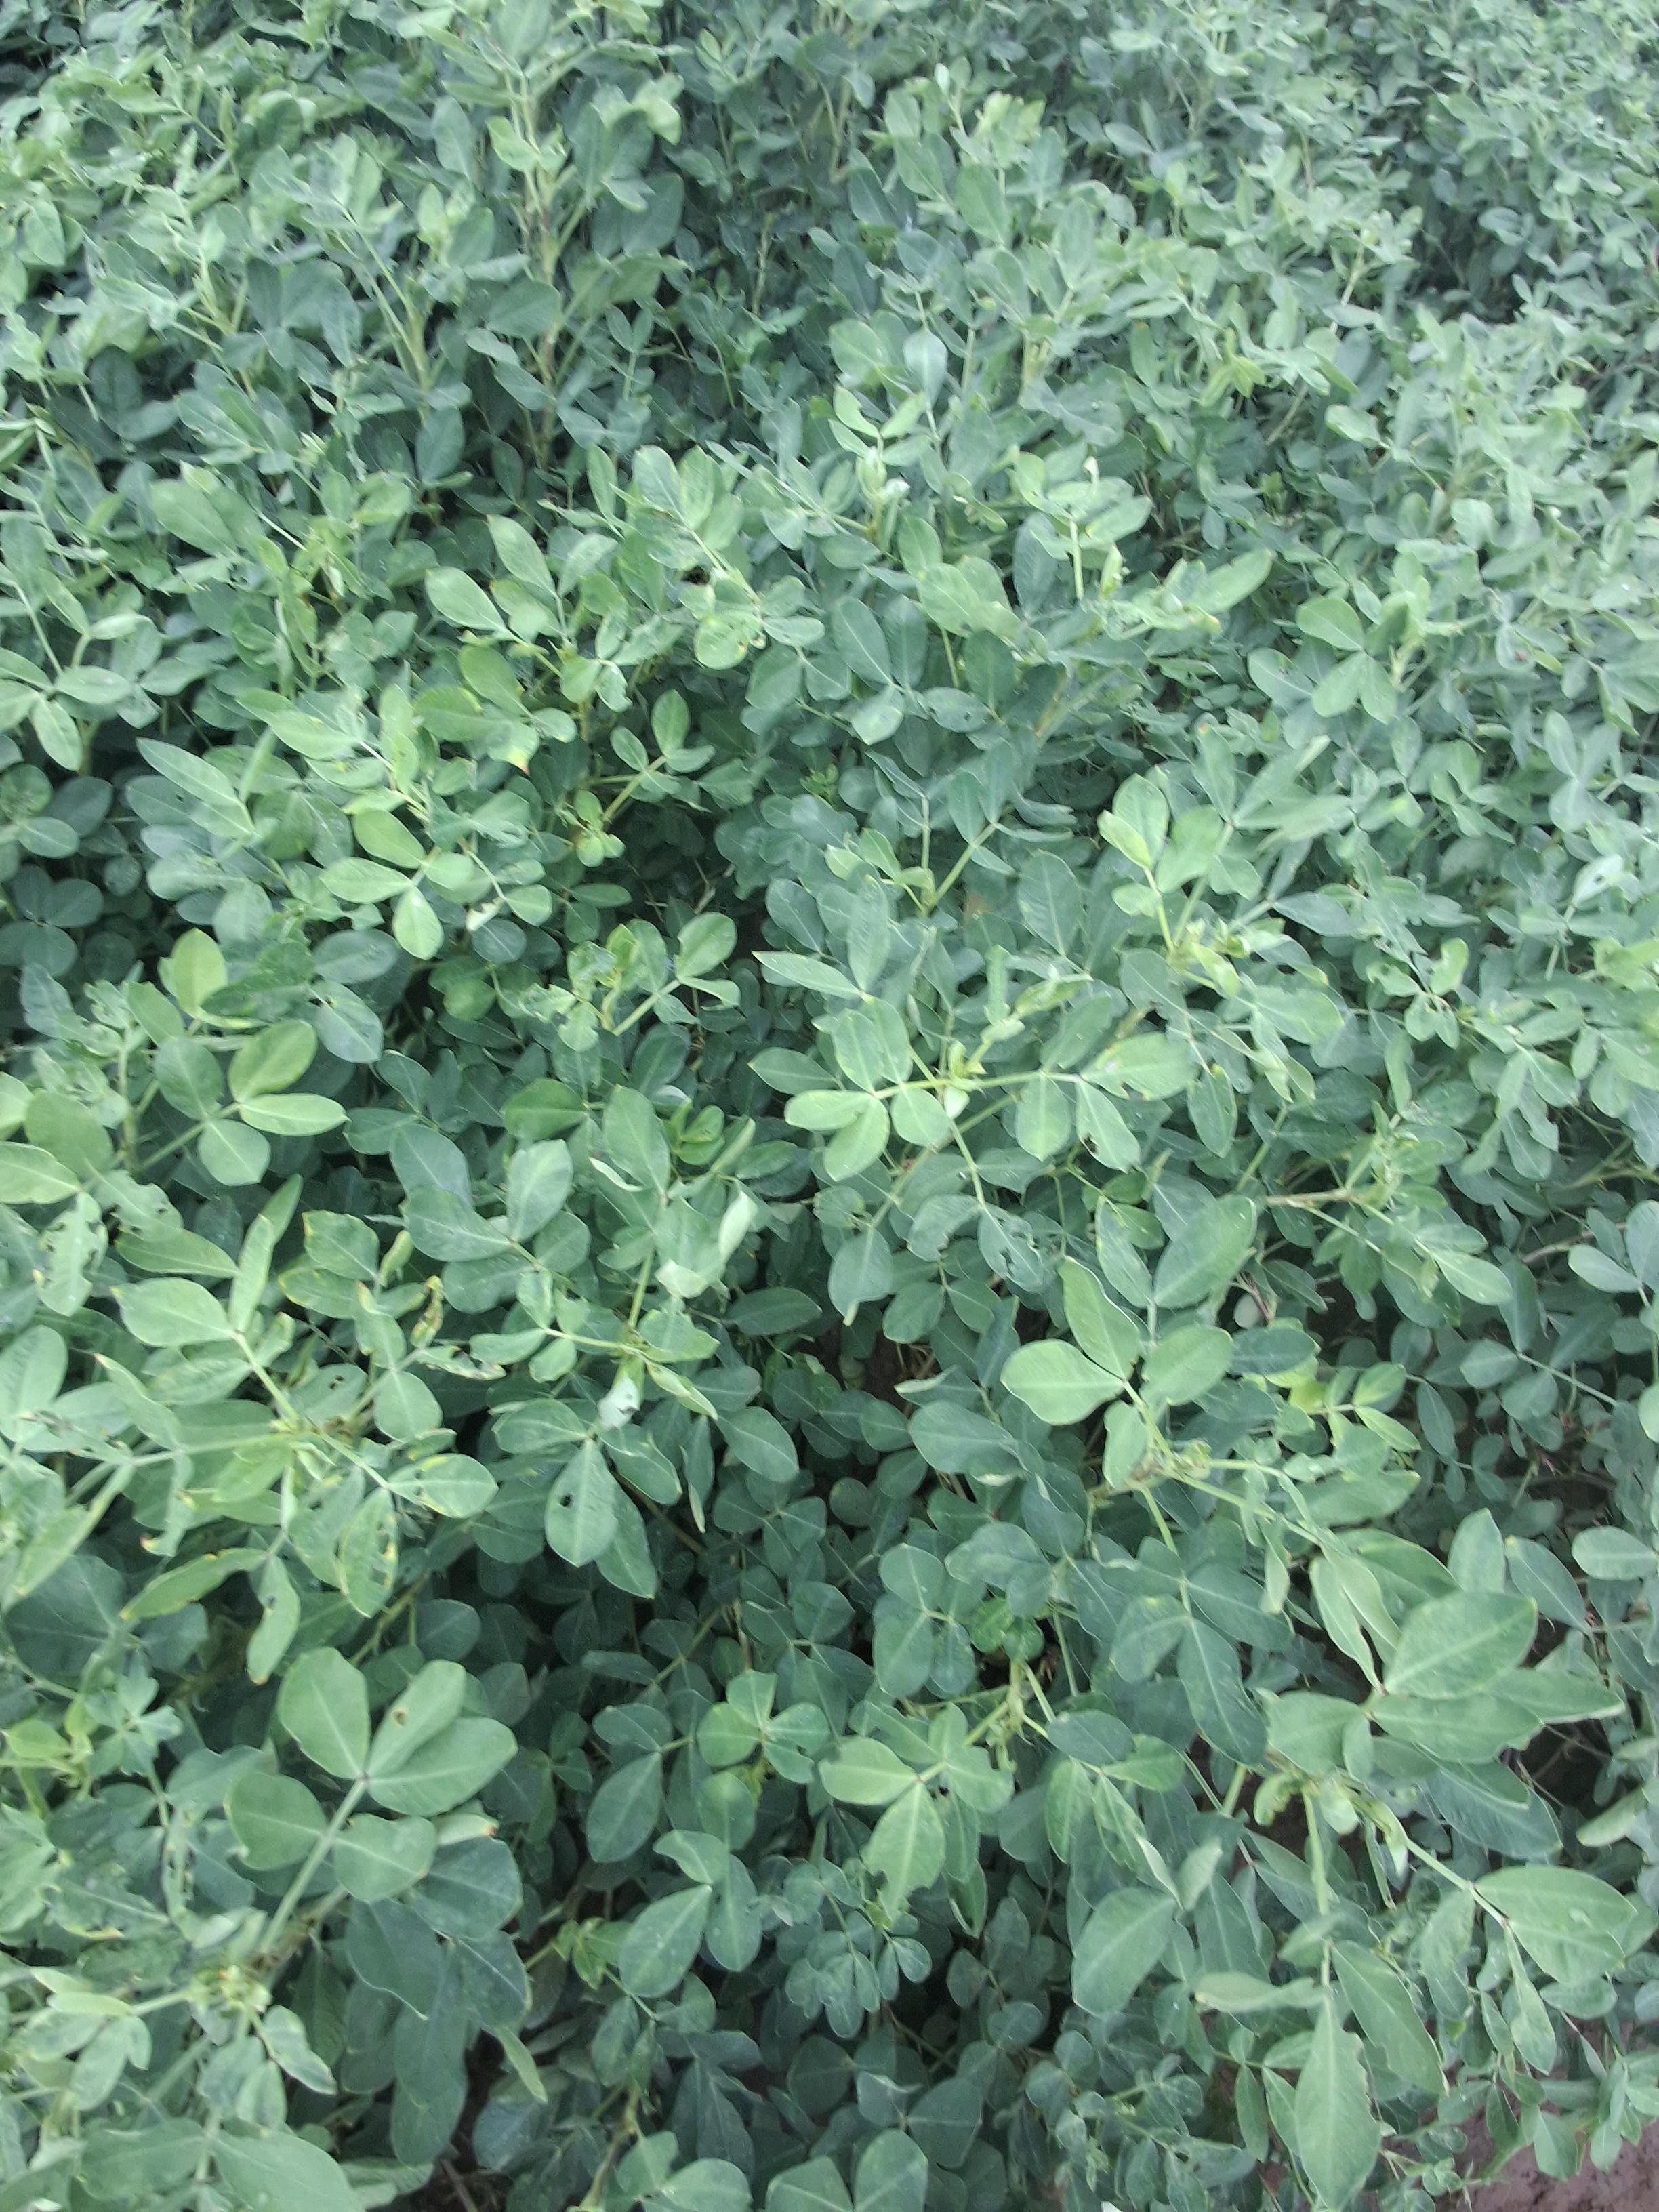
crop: groundnut
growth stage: pegging
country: Kenya
